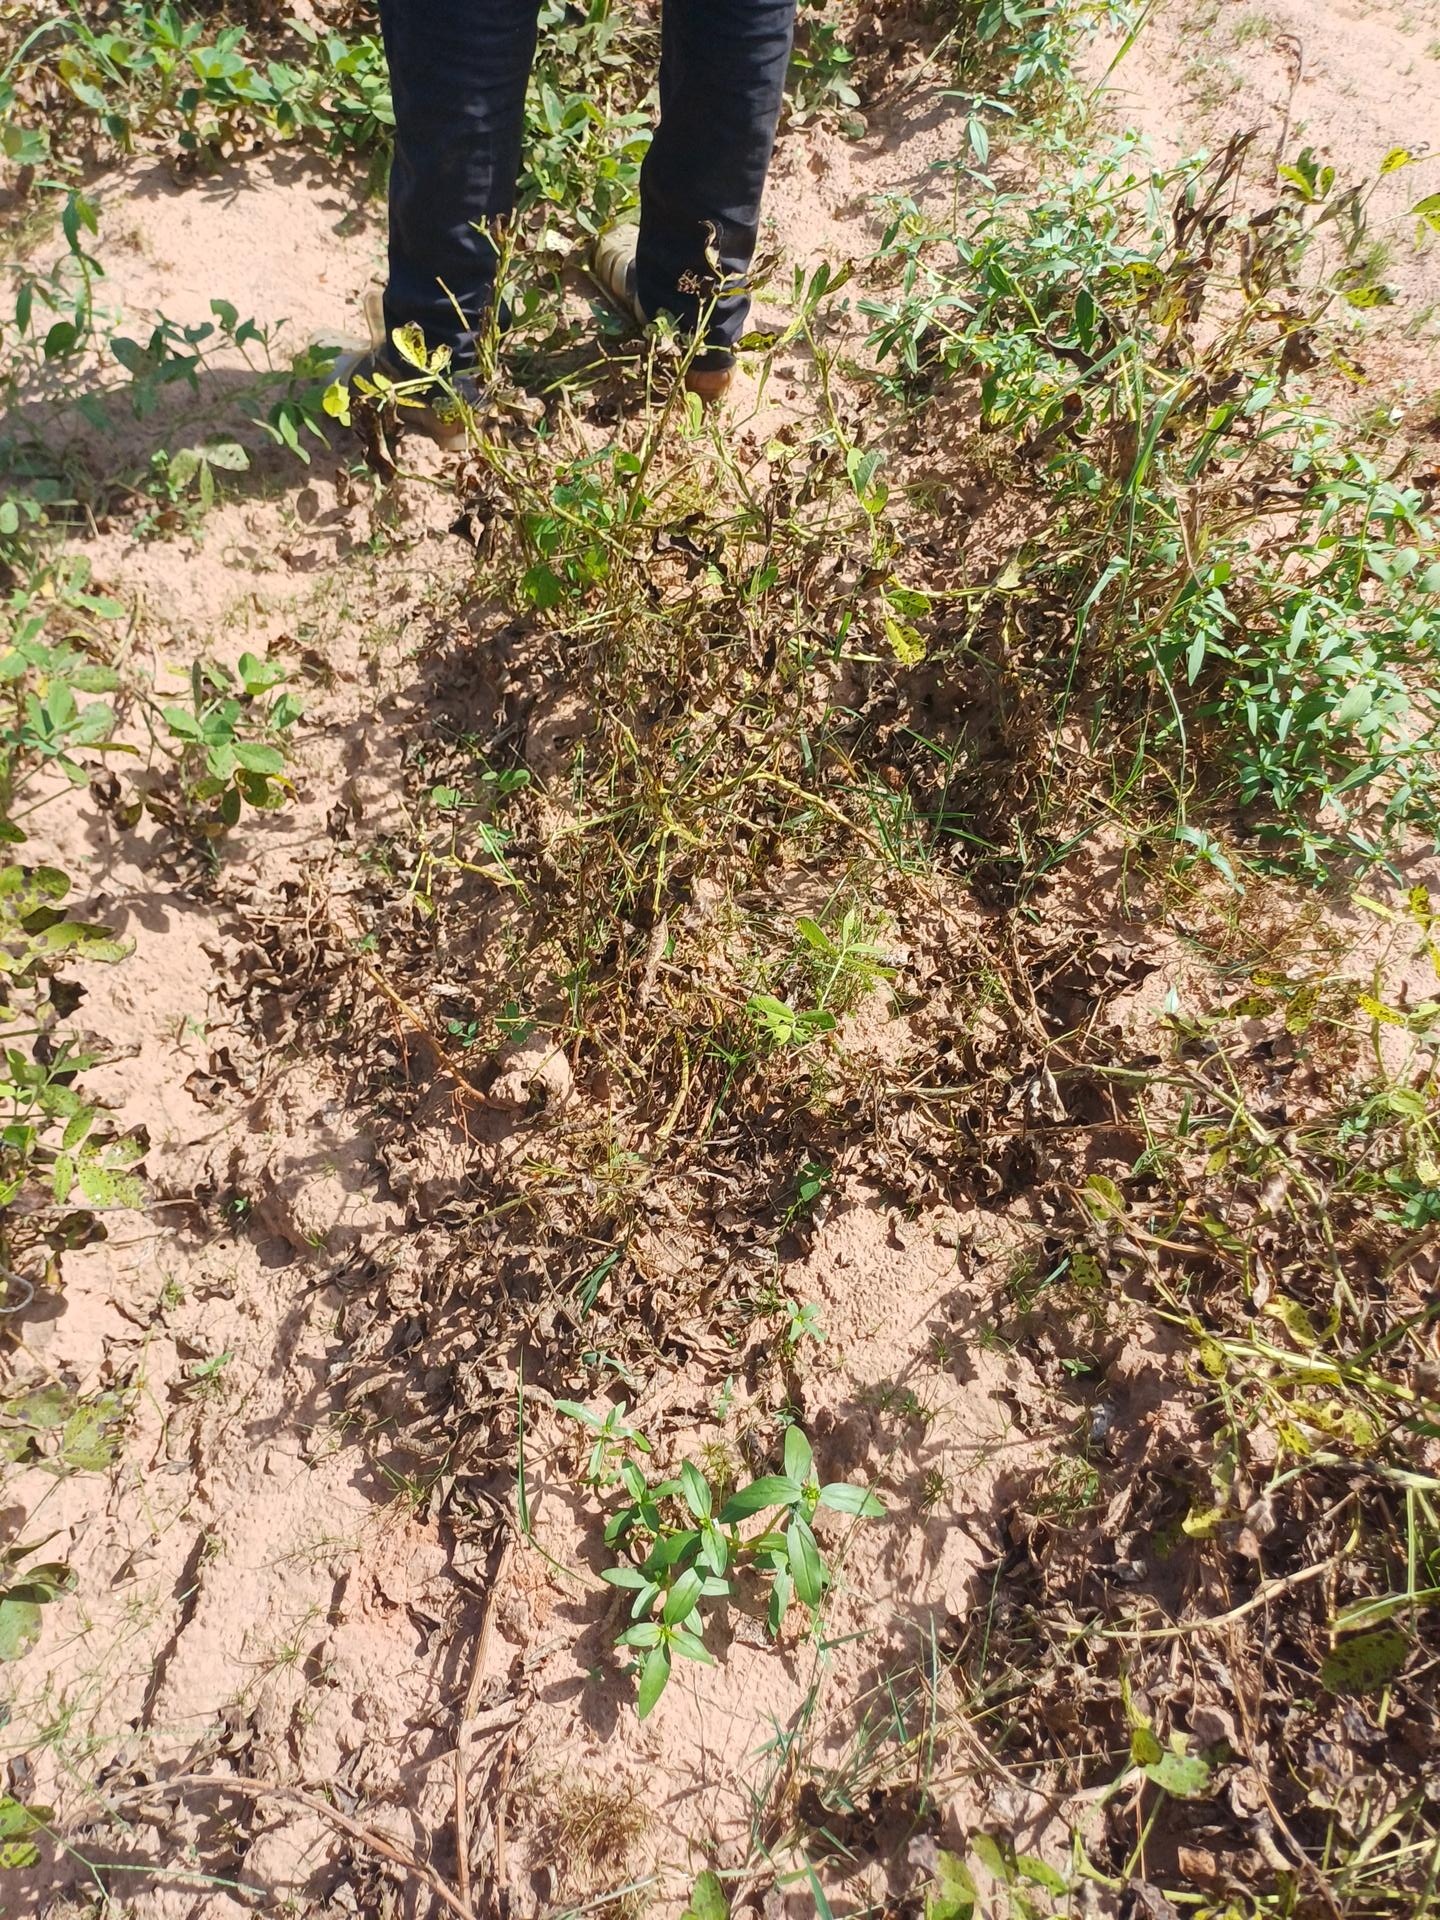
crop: groundnut
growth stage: flowering
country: Senegal
